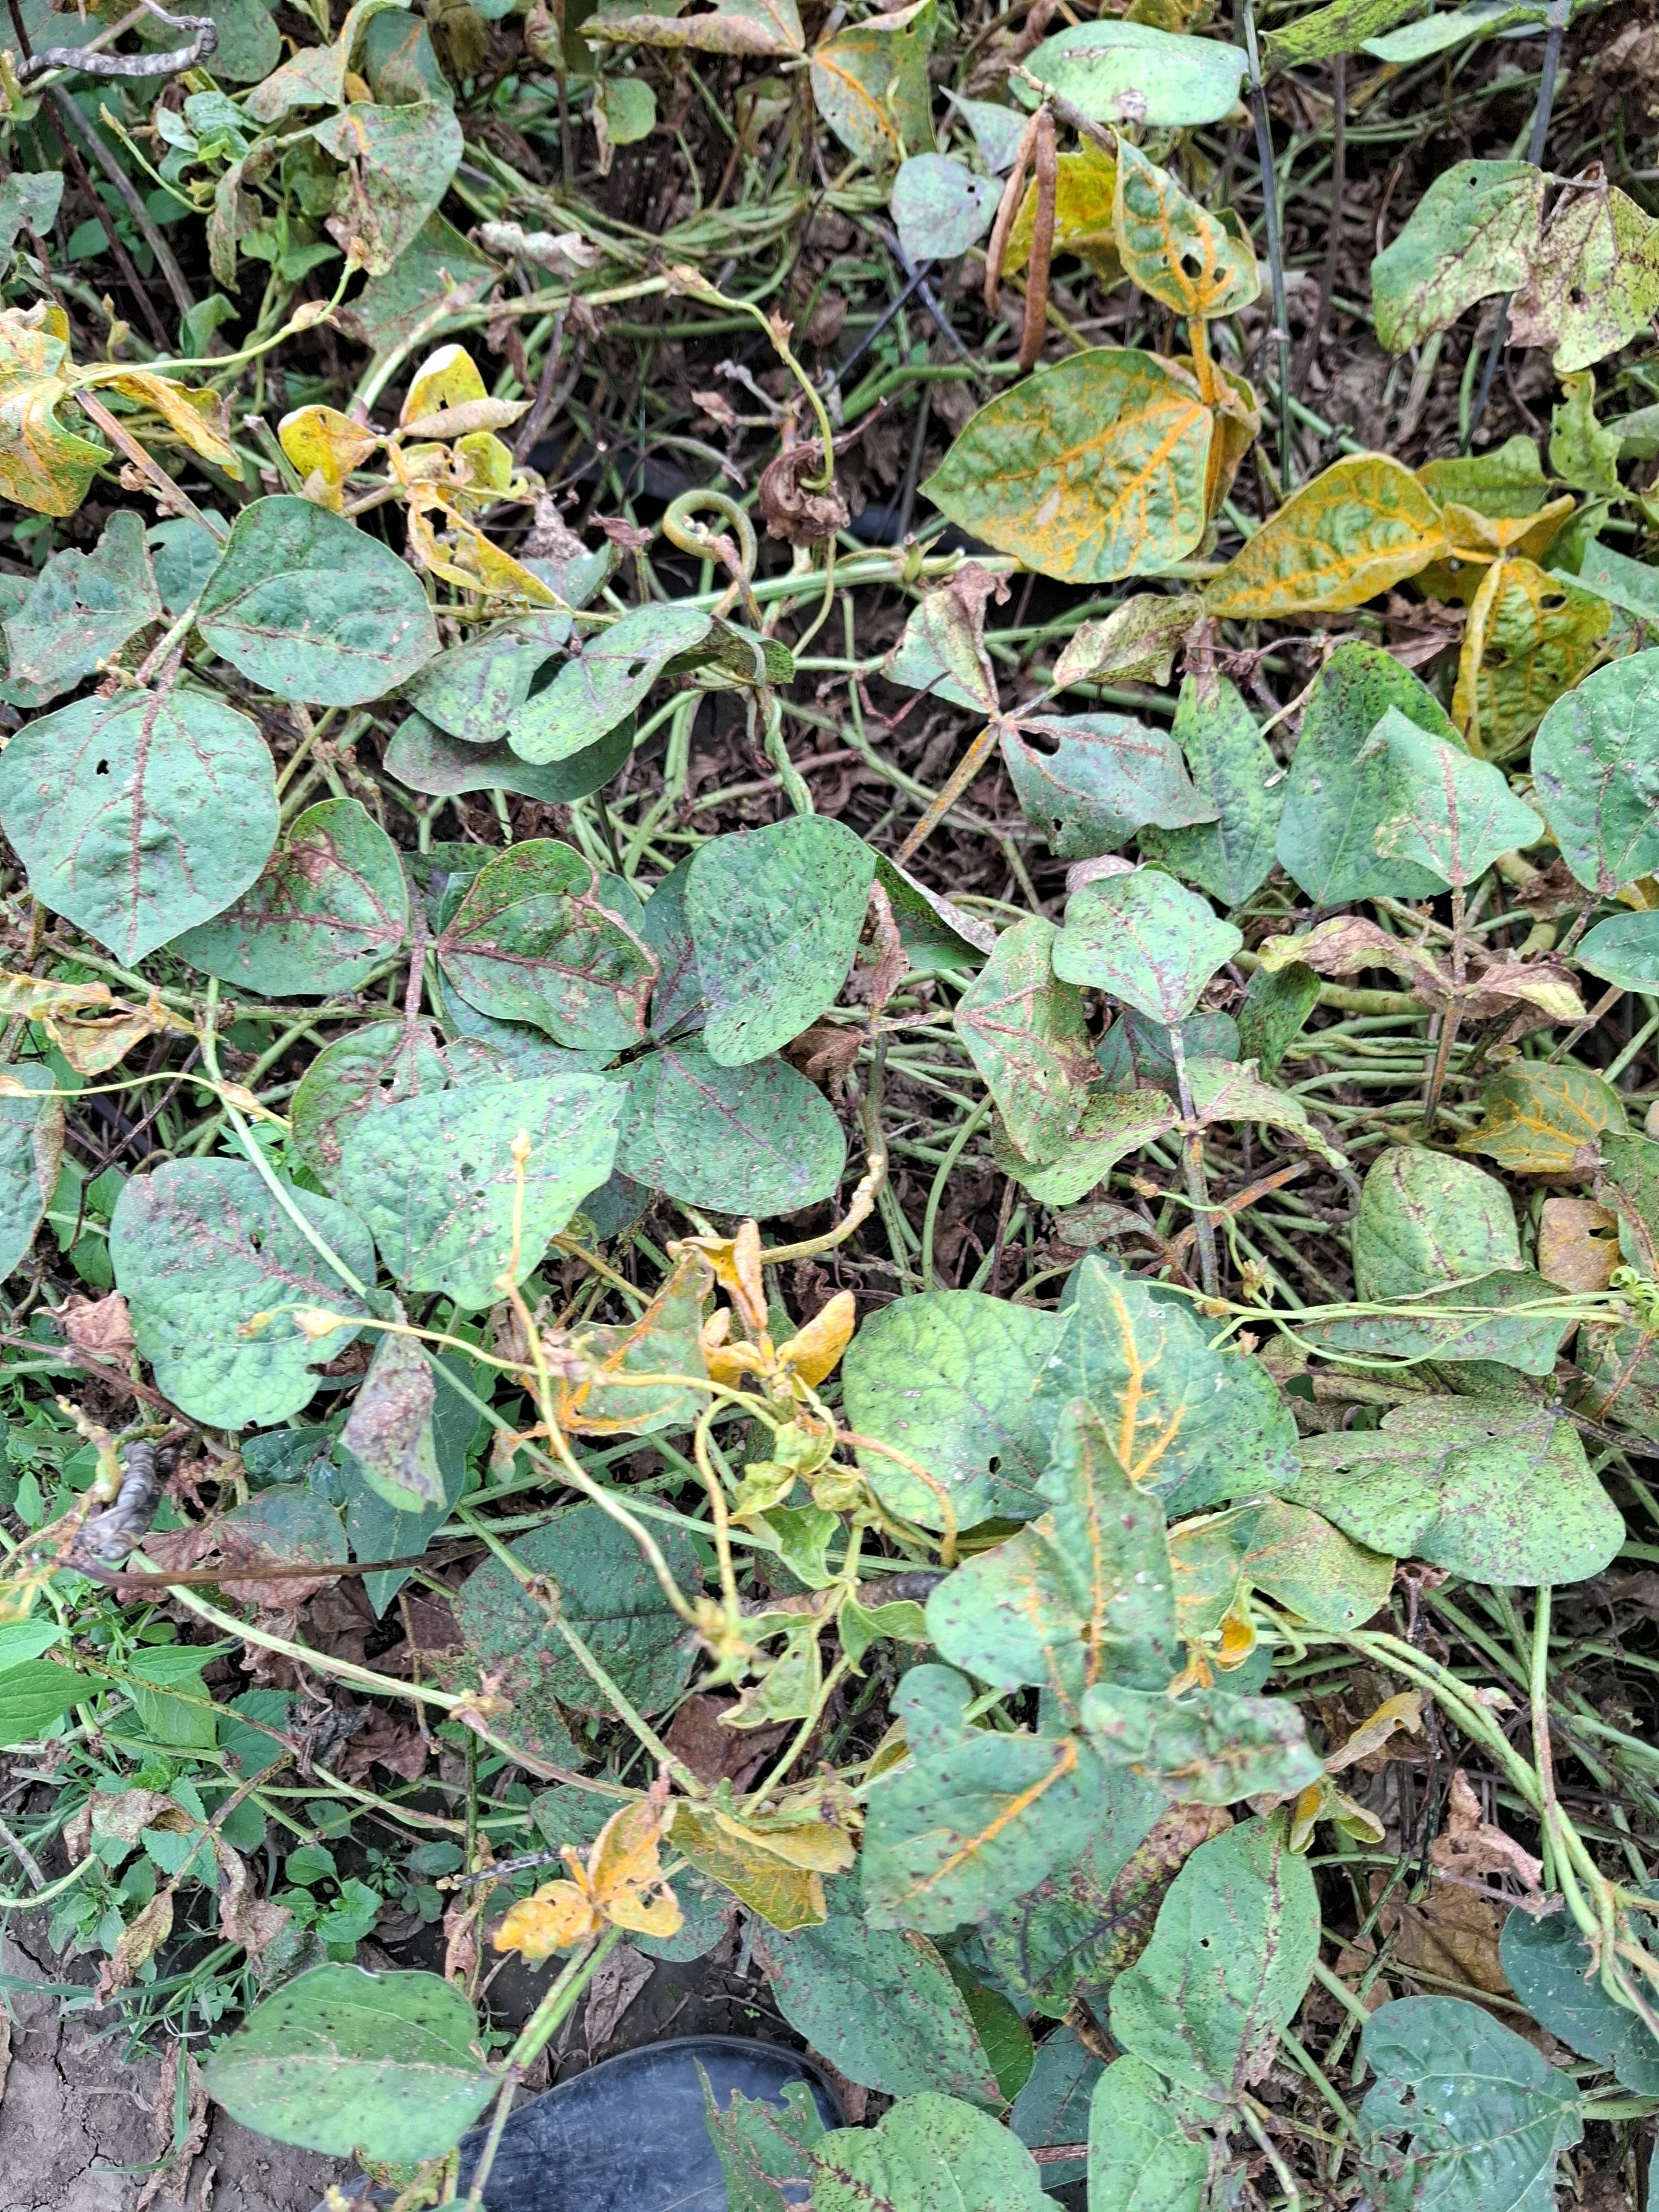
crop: cowpea
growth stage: development pod
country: Tanzania
